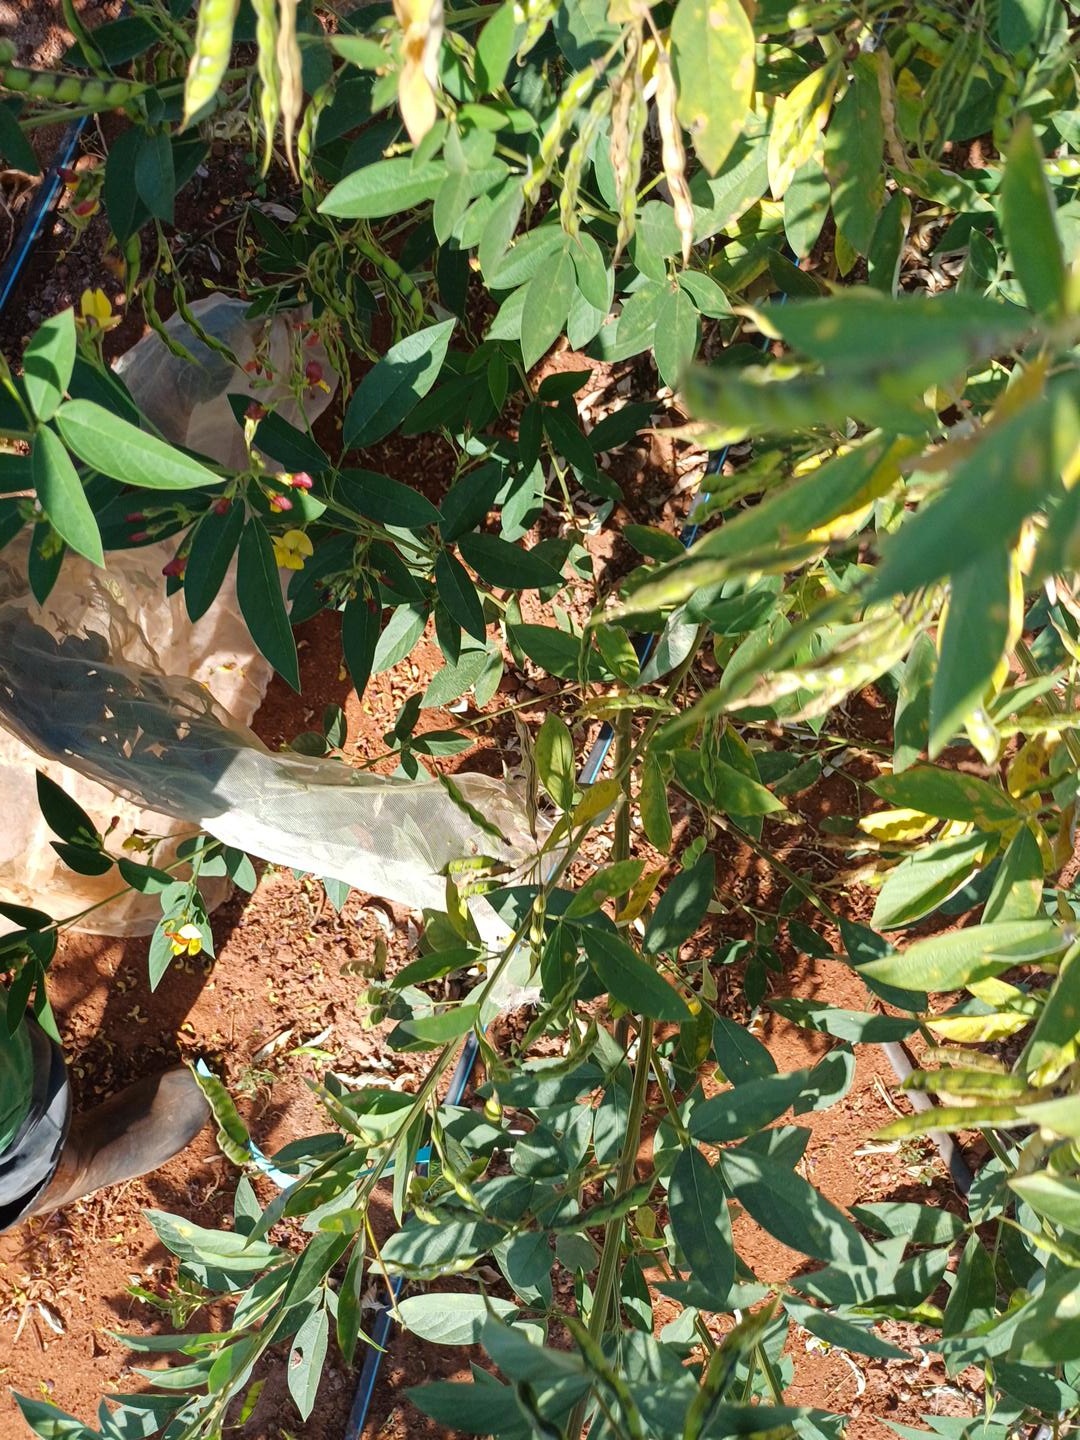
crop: pigeonpea
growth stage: development pod
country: Kenya
